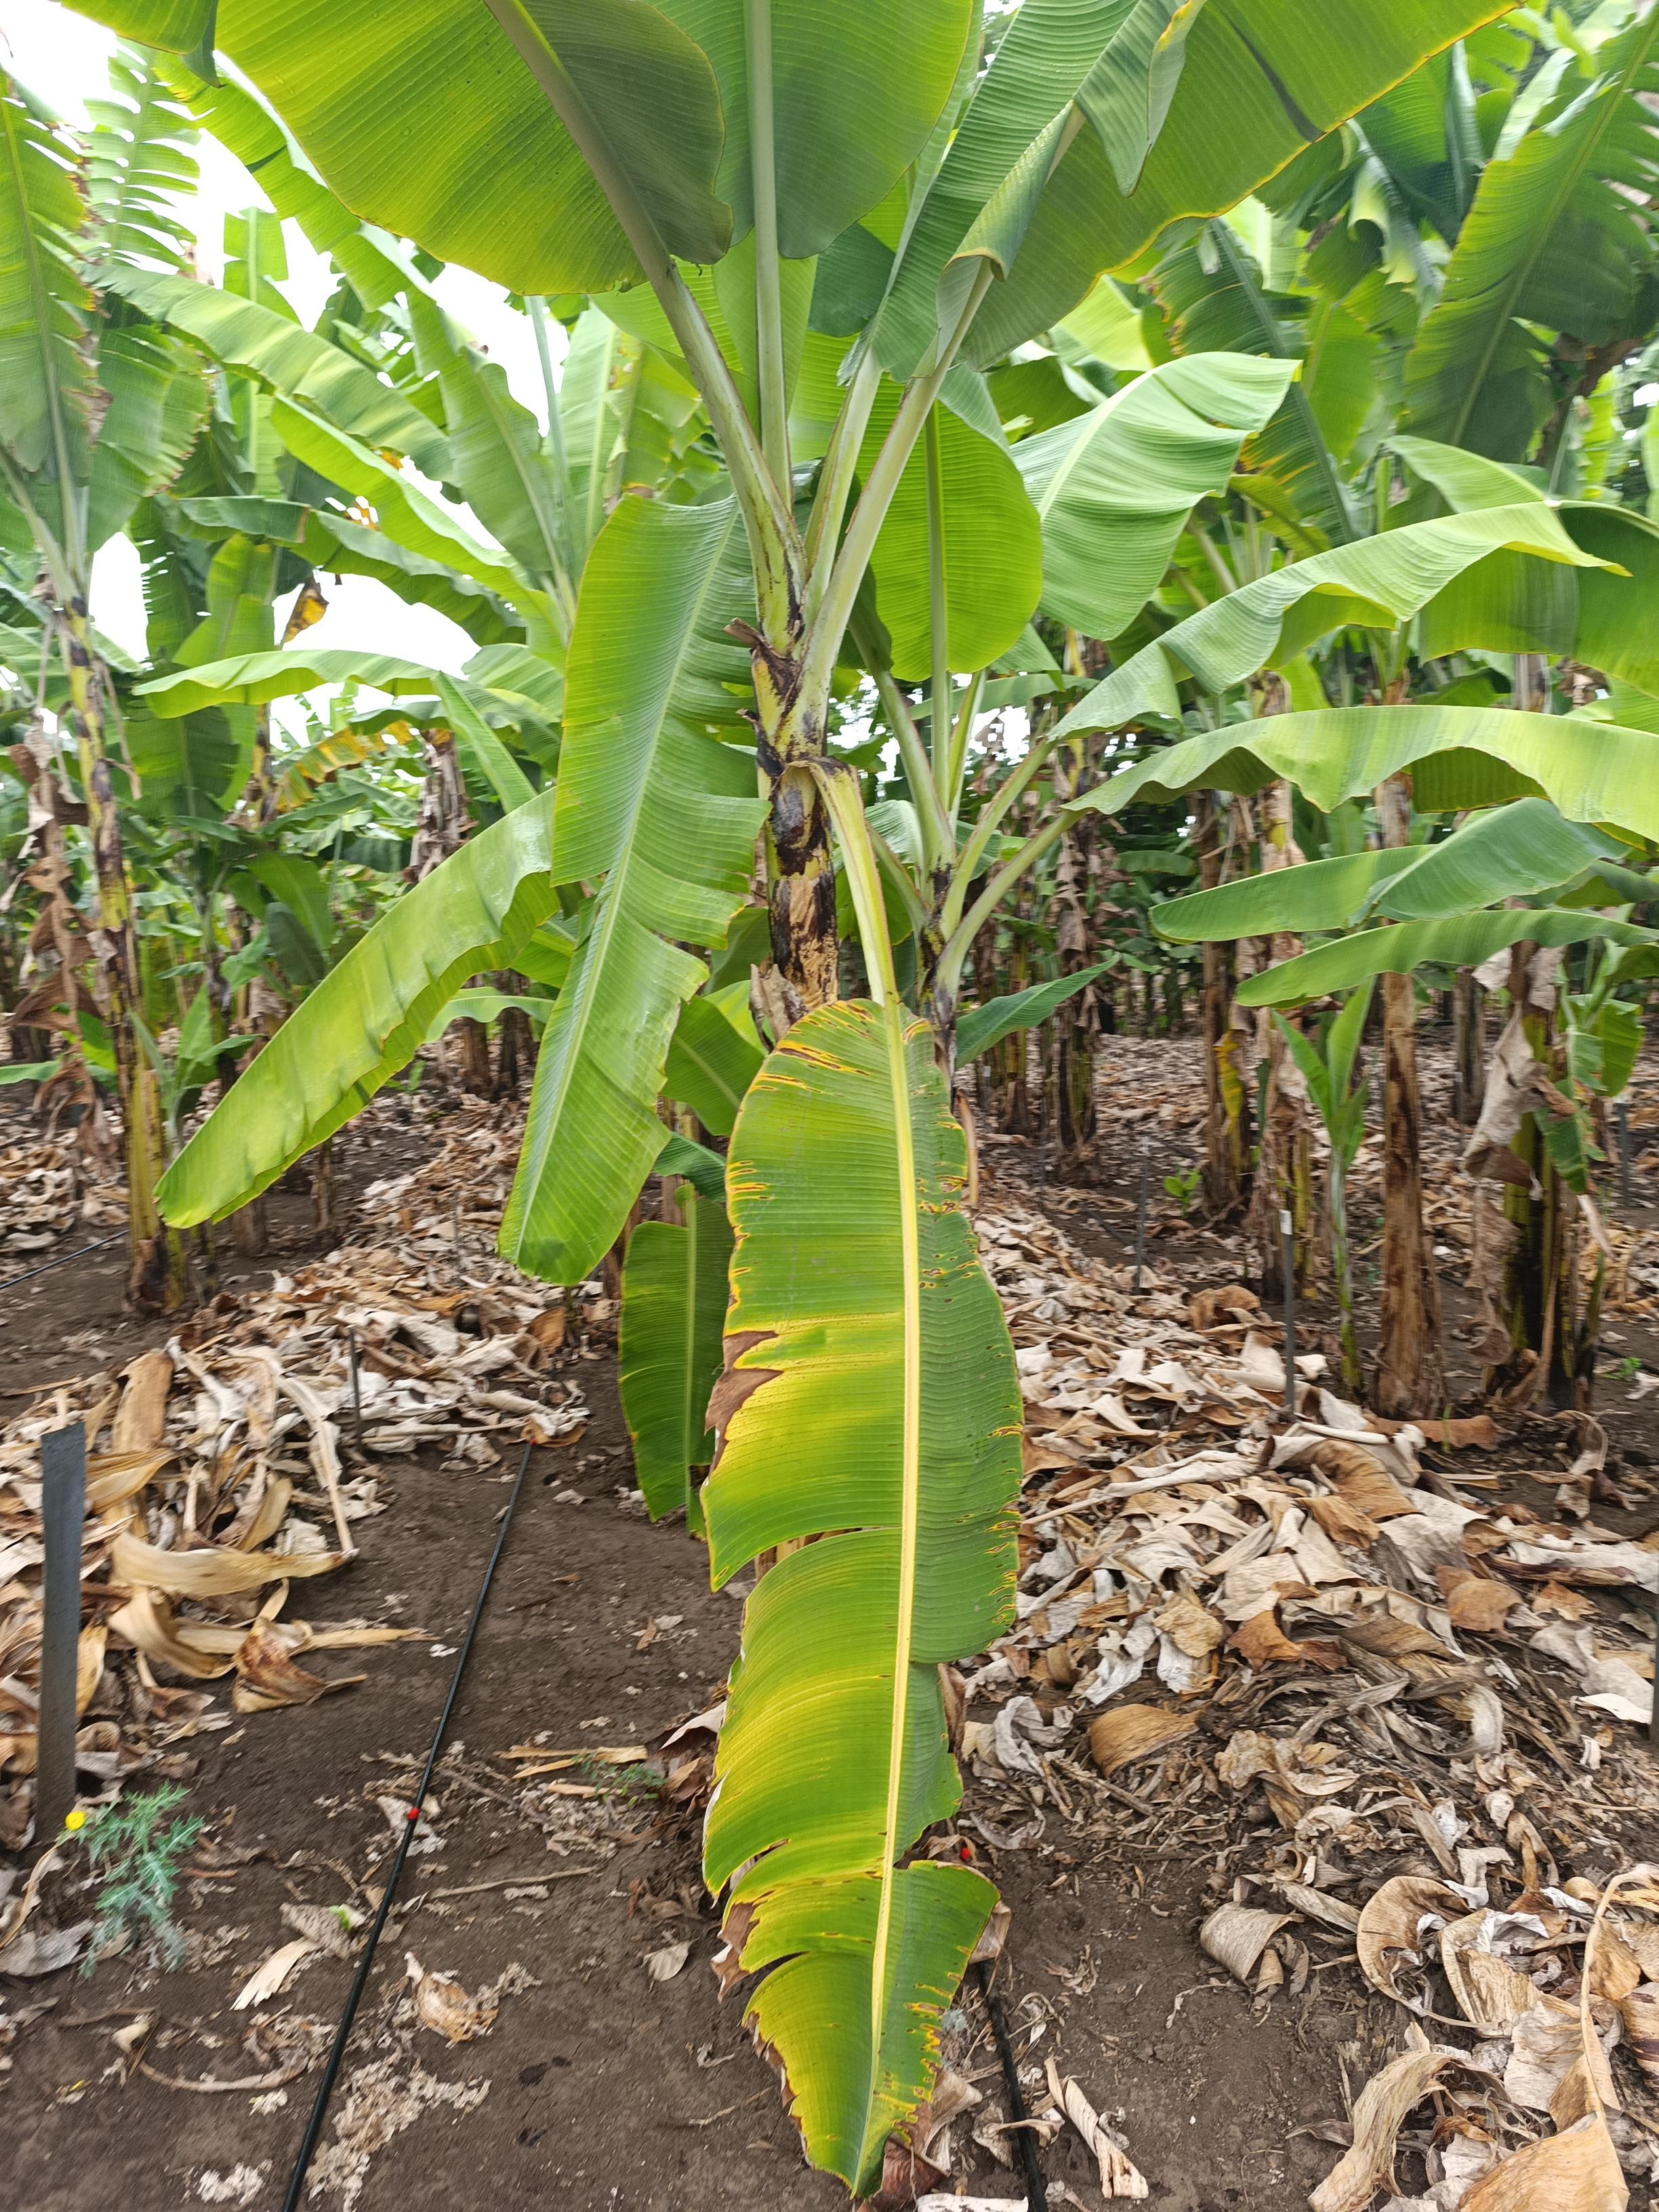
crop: banana
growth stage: vegetative
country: Tanzania
